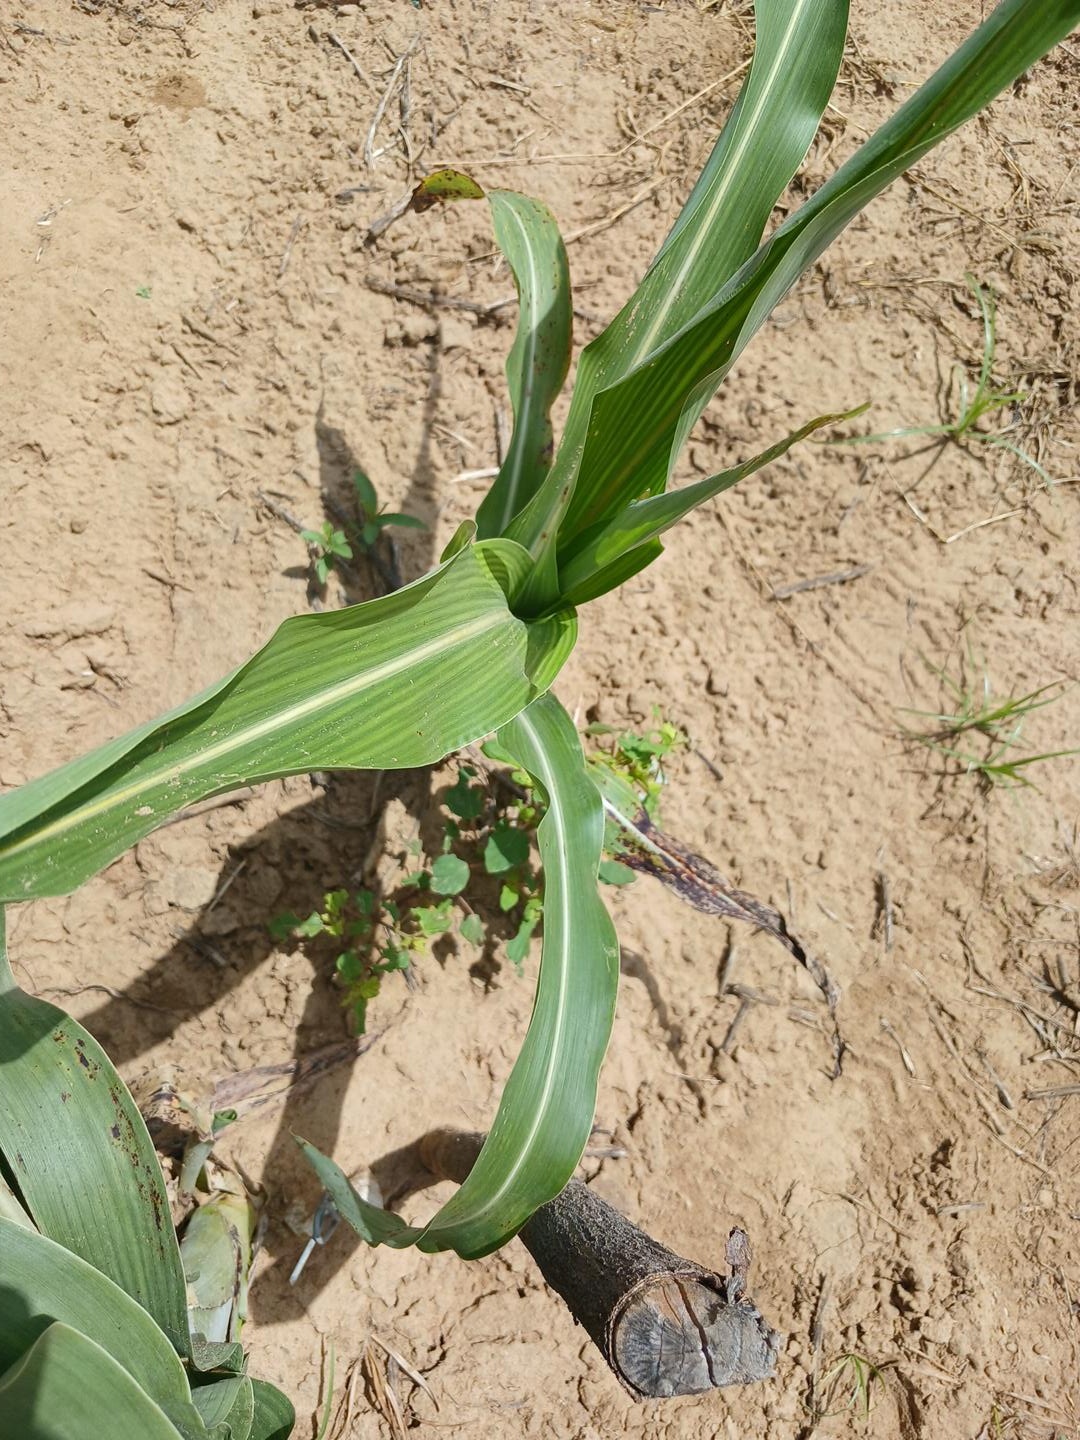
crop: sorghum
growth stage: vegetative
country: Senegal
